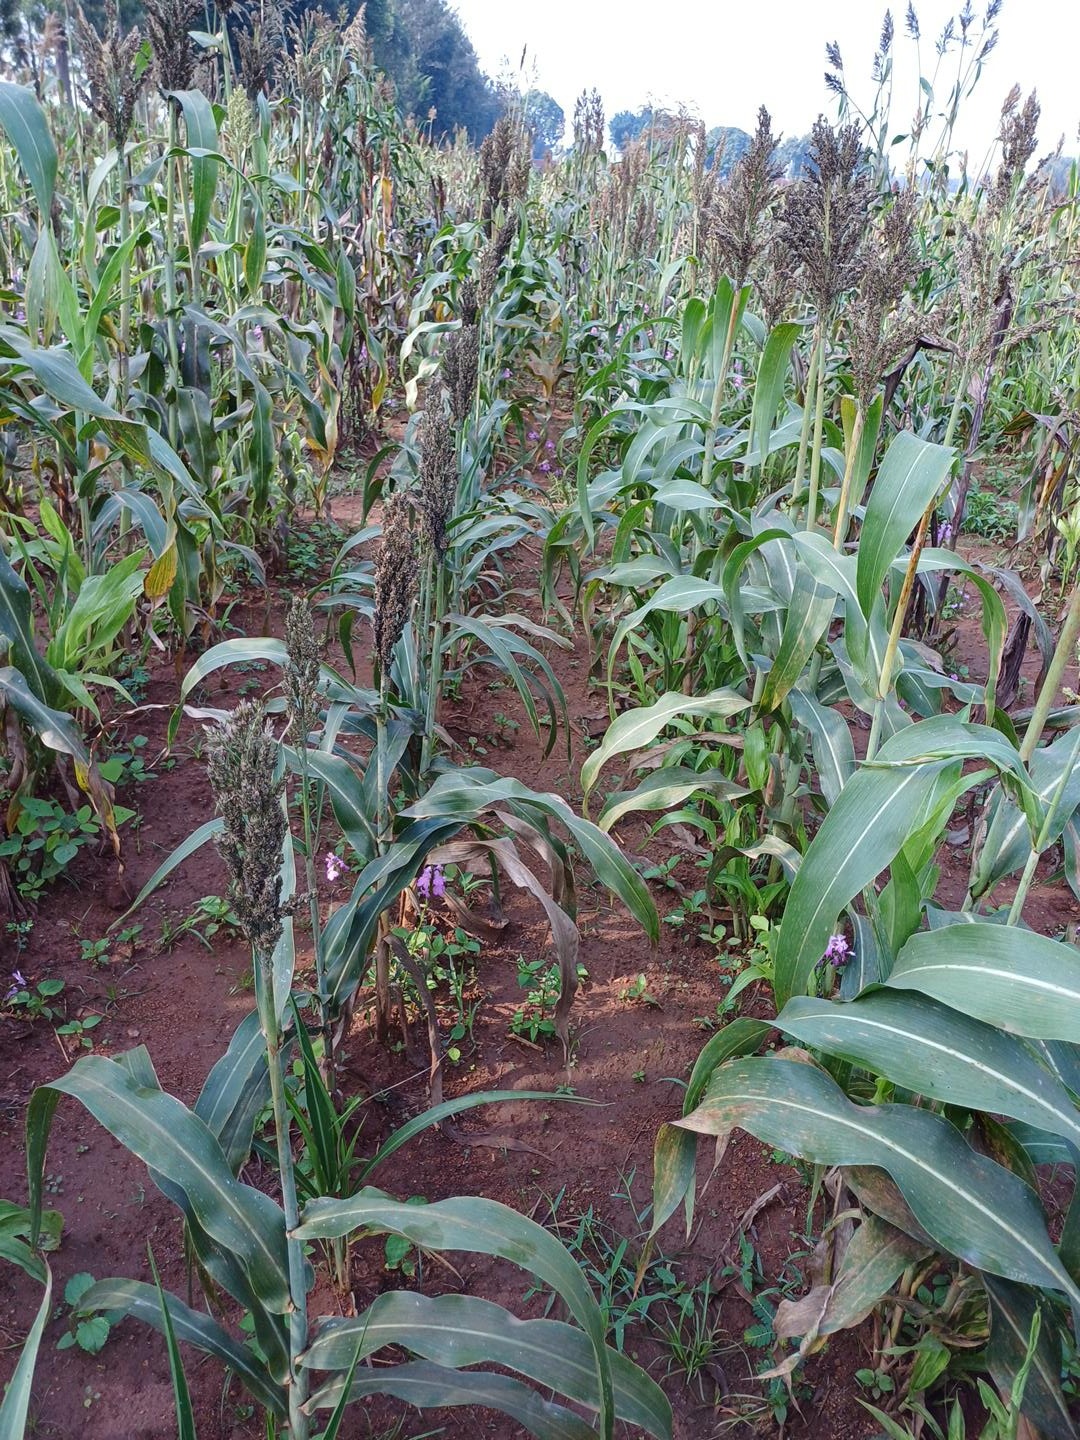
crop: sorghum
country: Kenya
